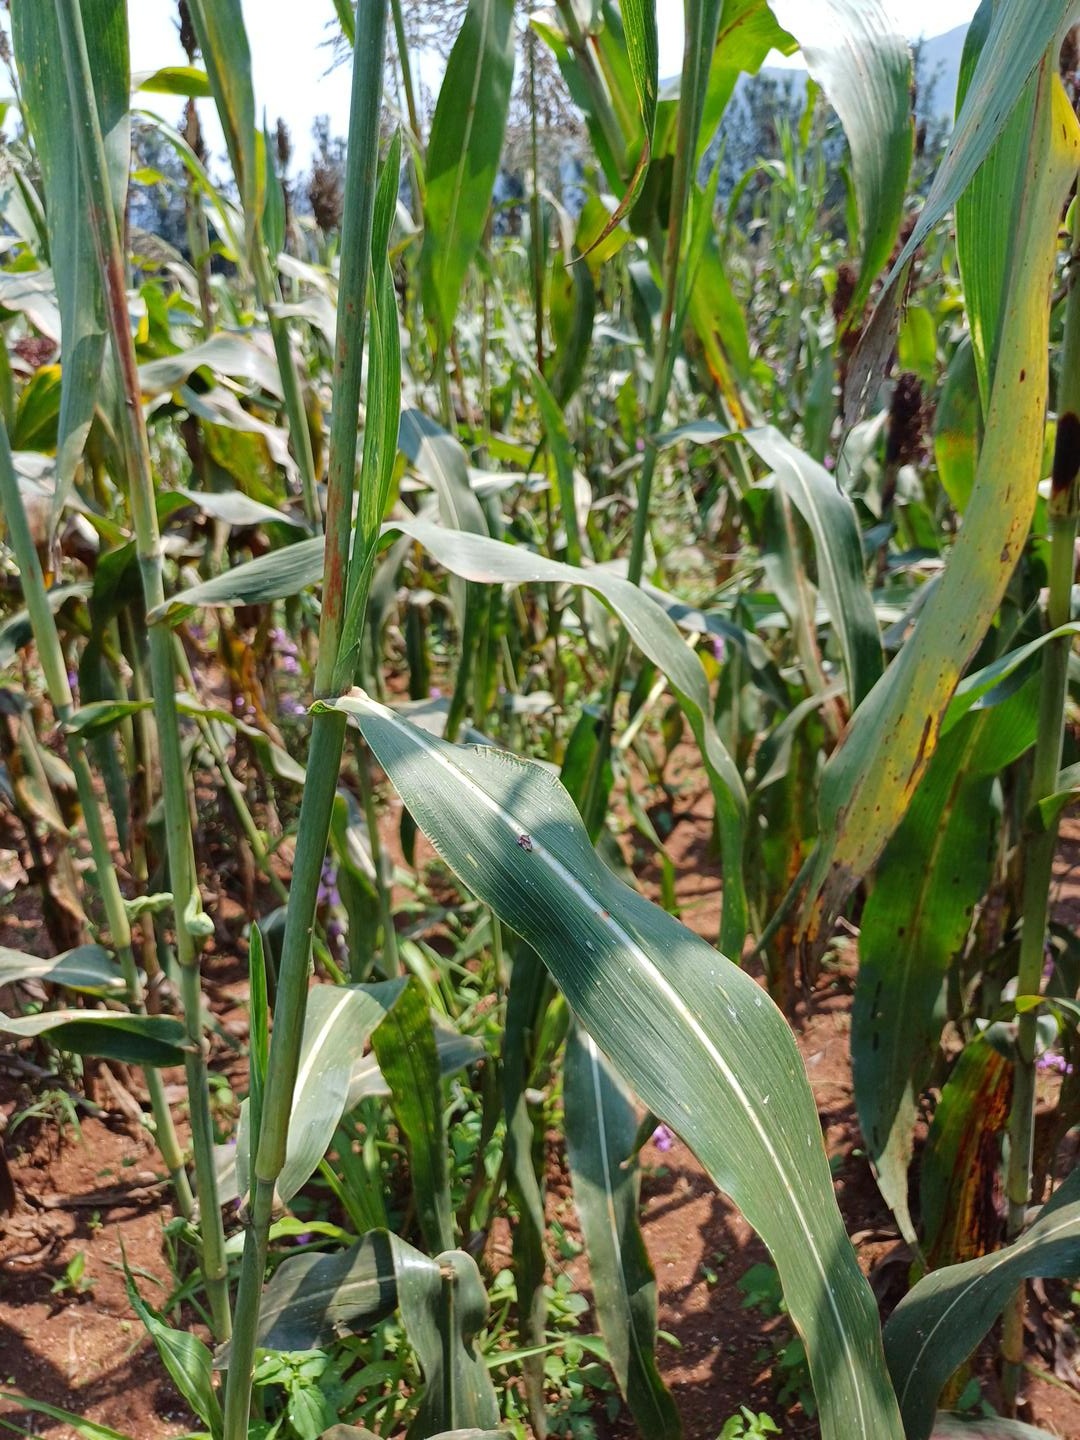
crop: sorghum
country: Kenya
